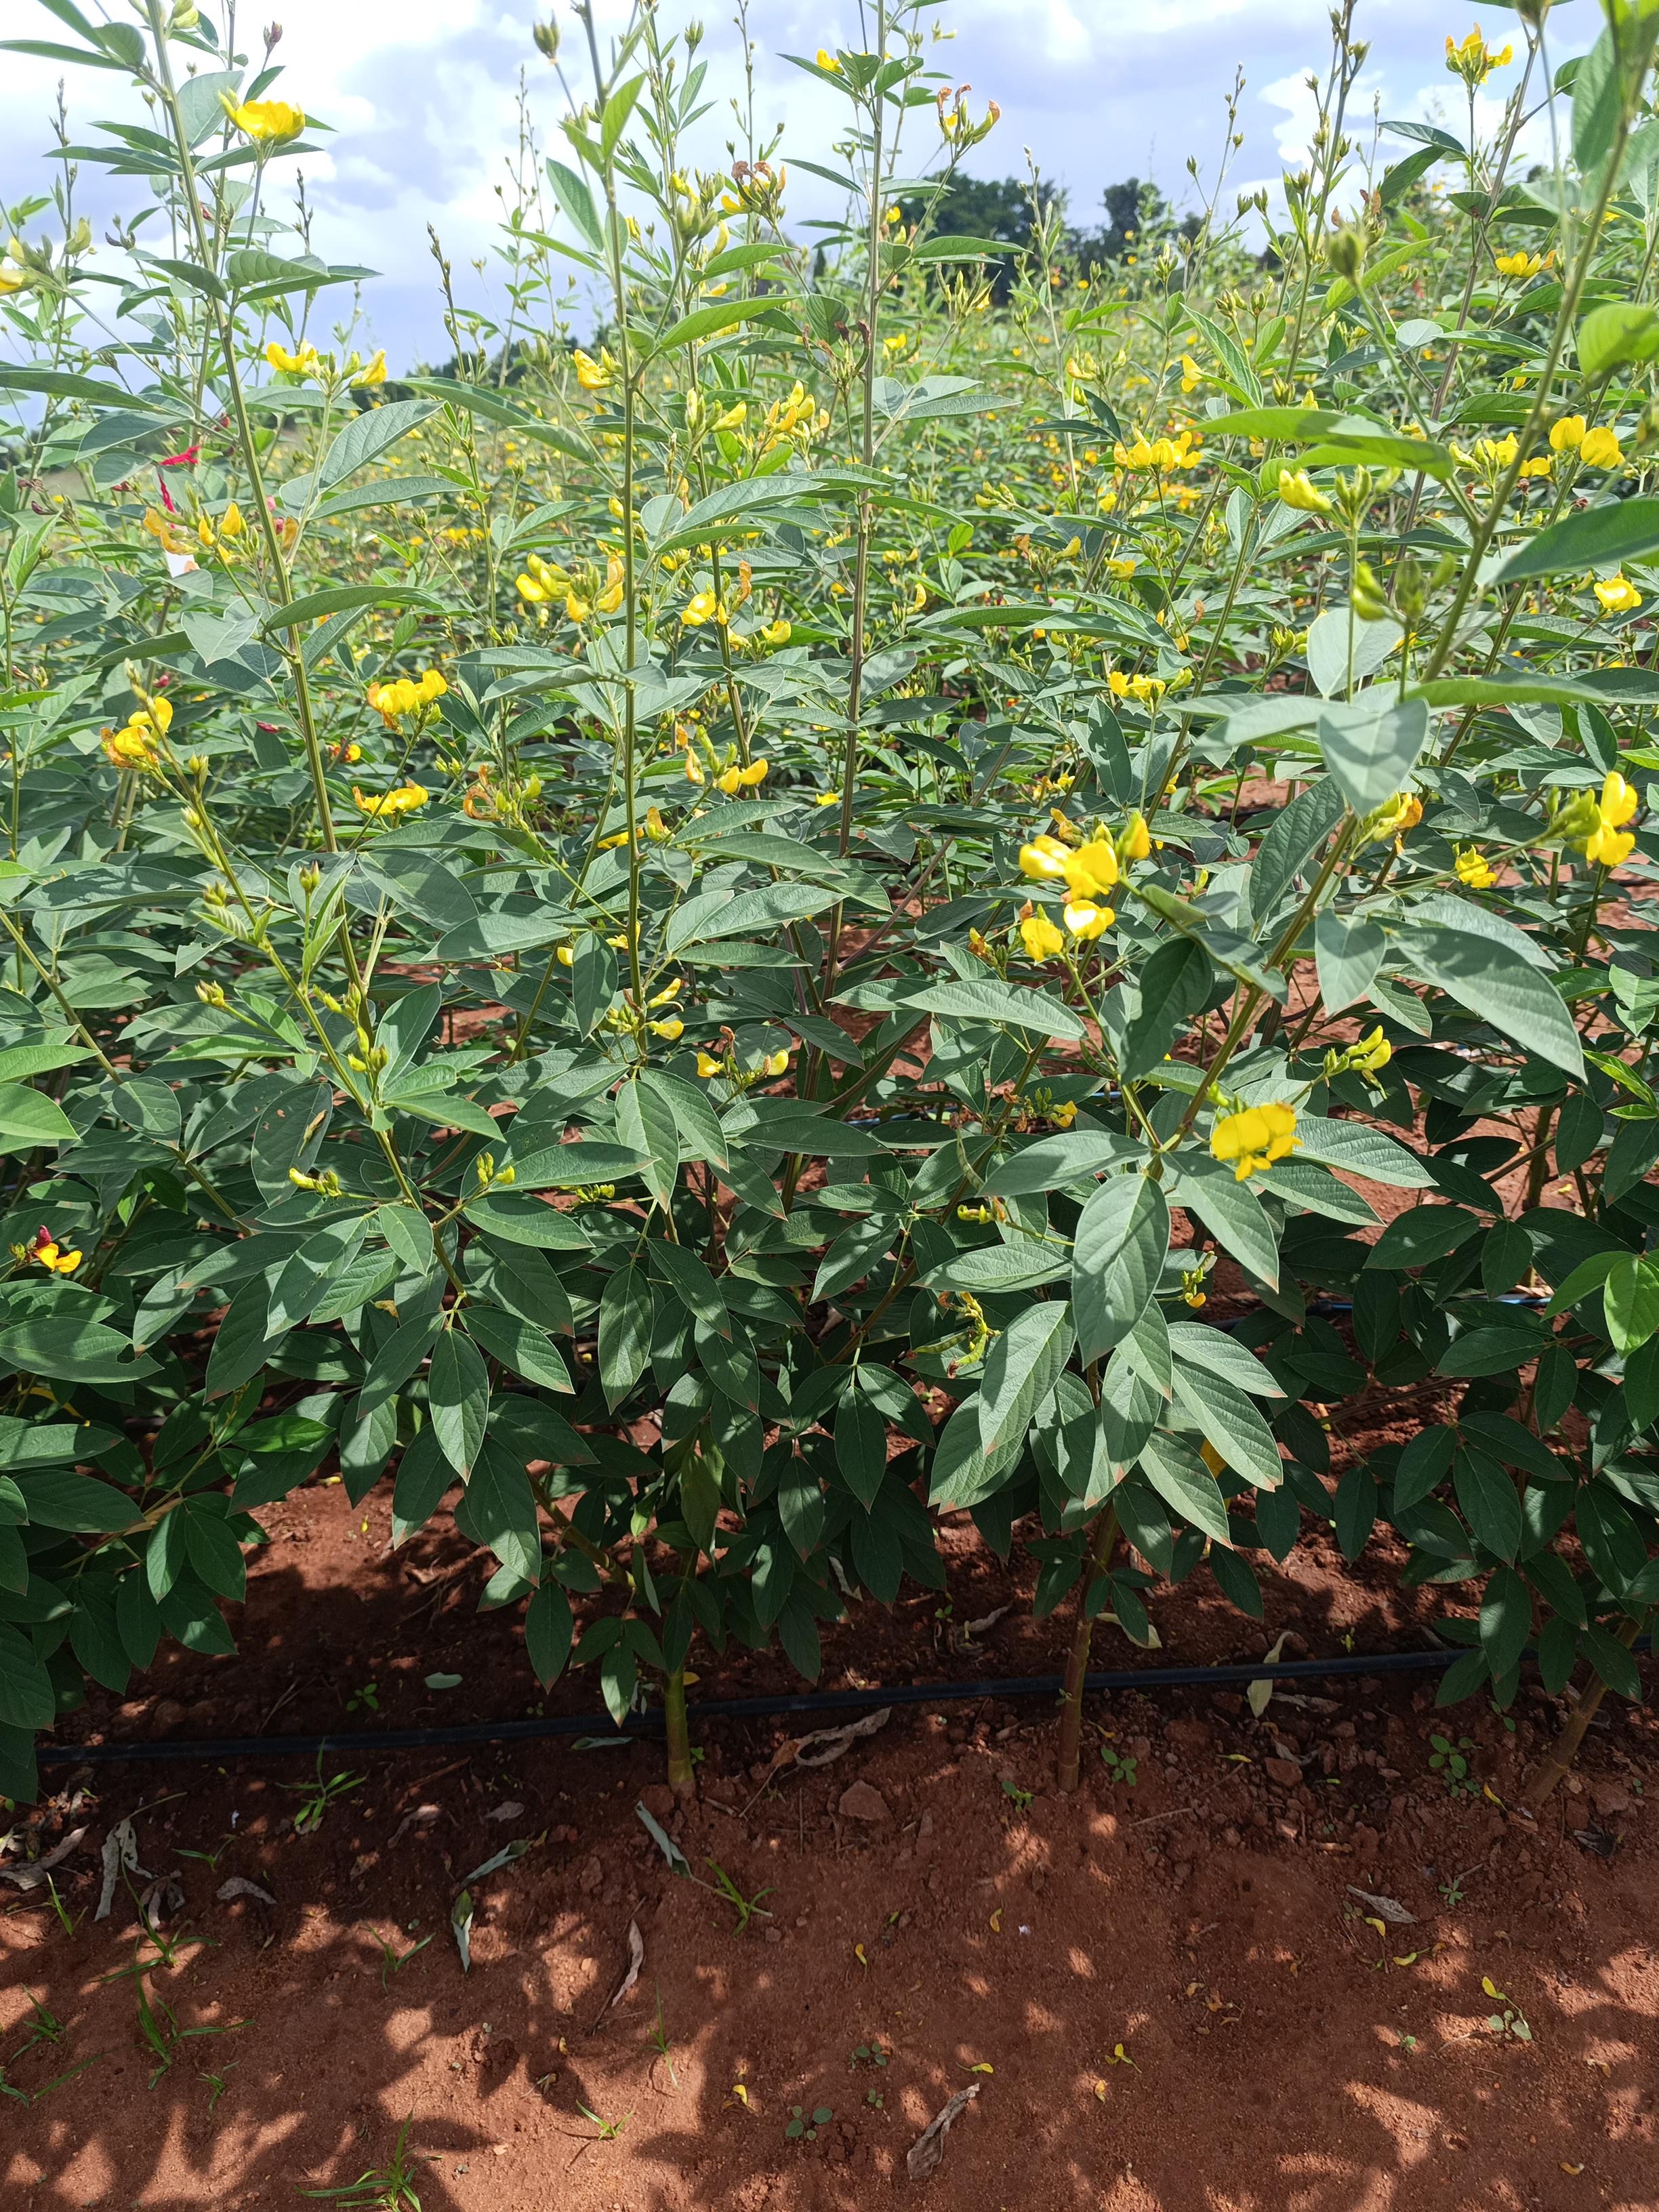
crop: pigeonpea
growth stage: development pod
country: Kenya
